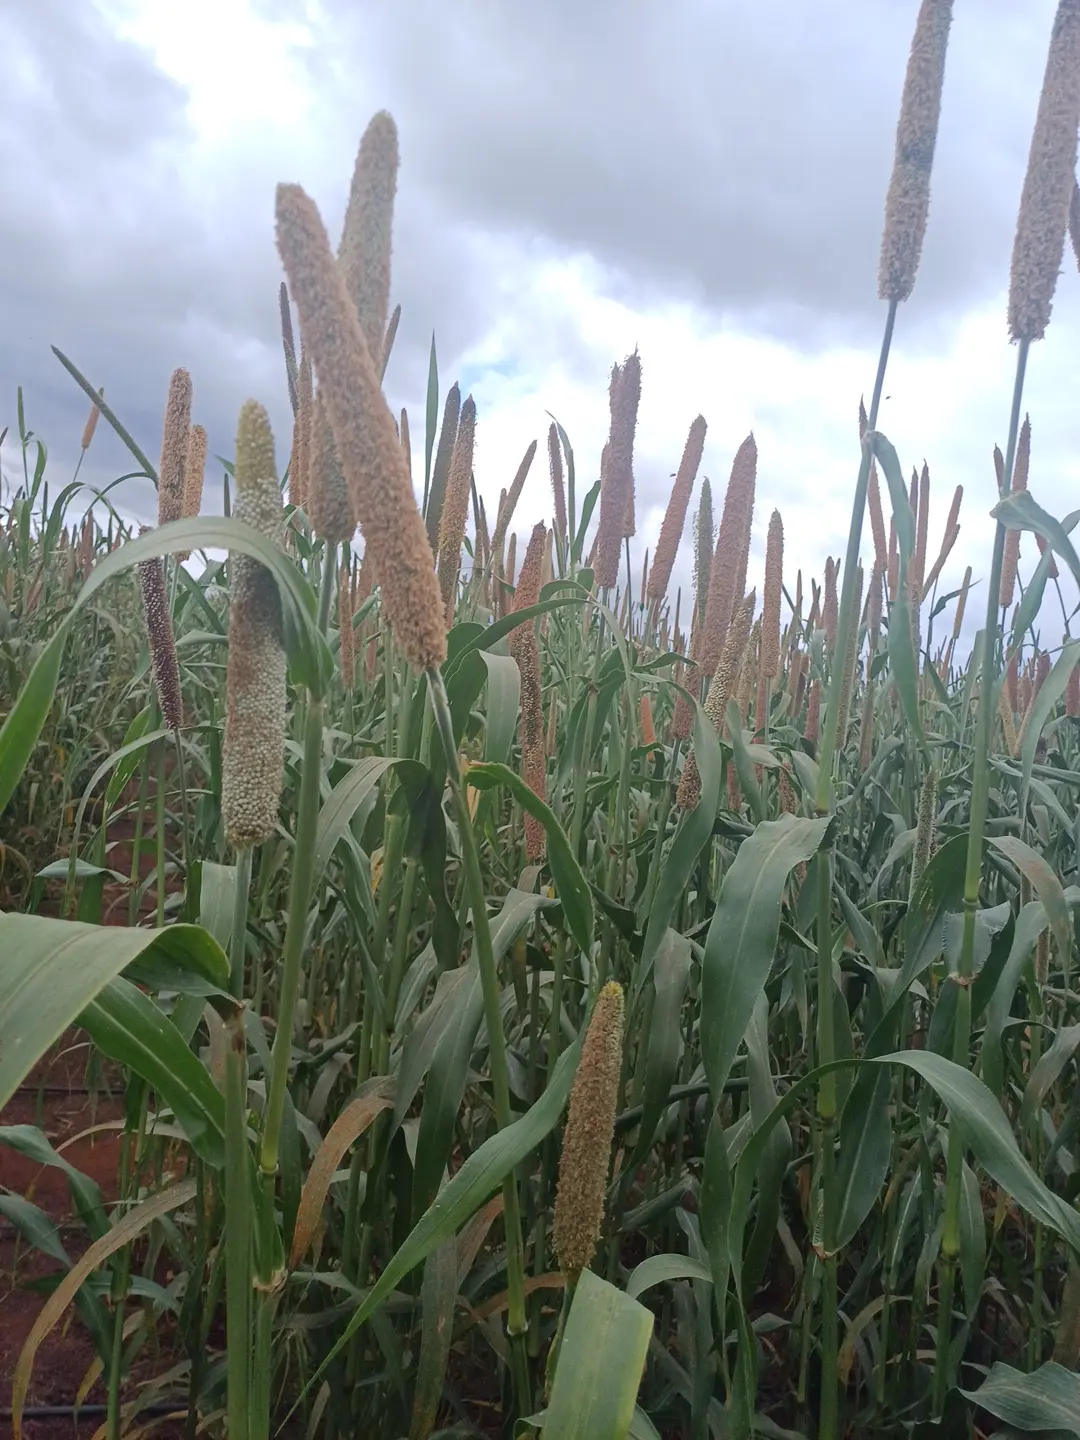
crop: pearl millet
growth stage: flowering
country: Kenya
